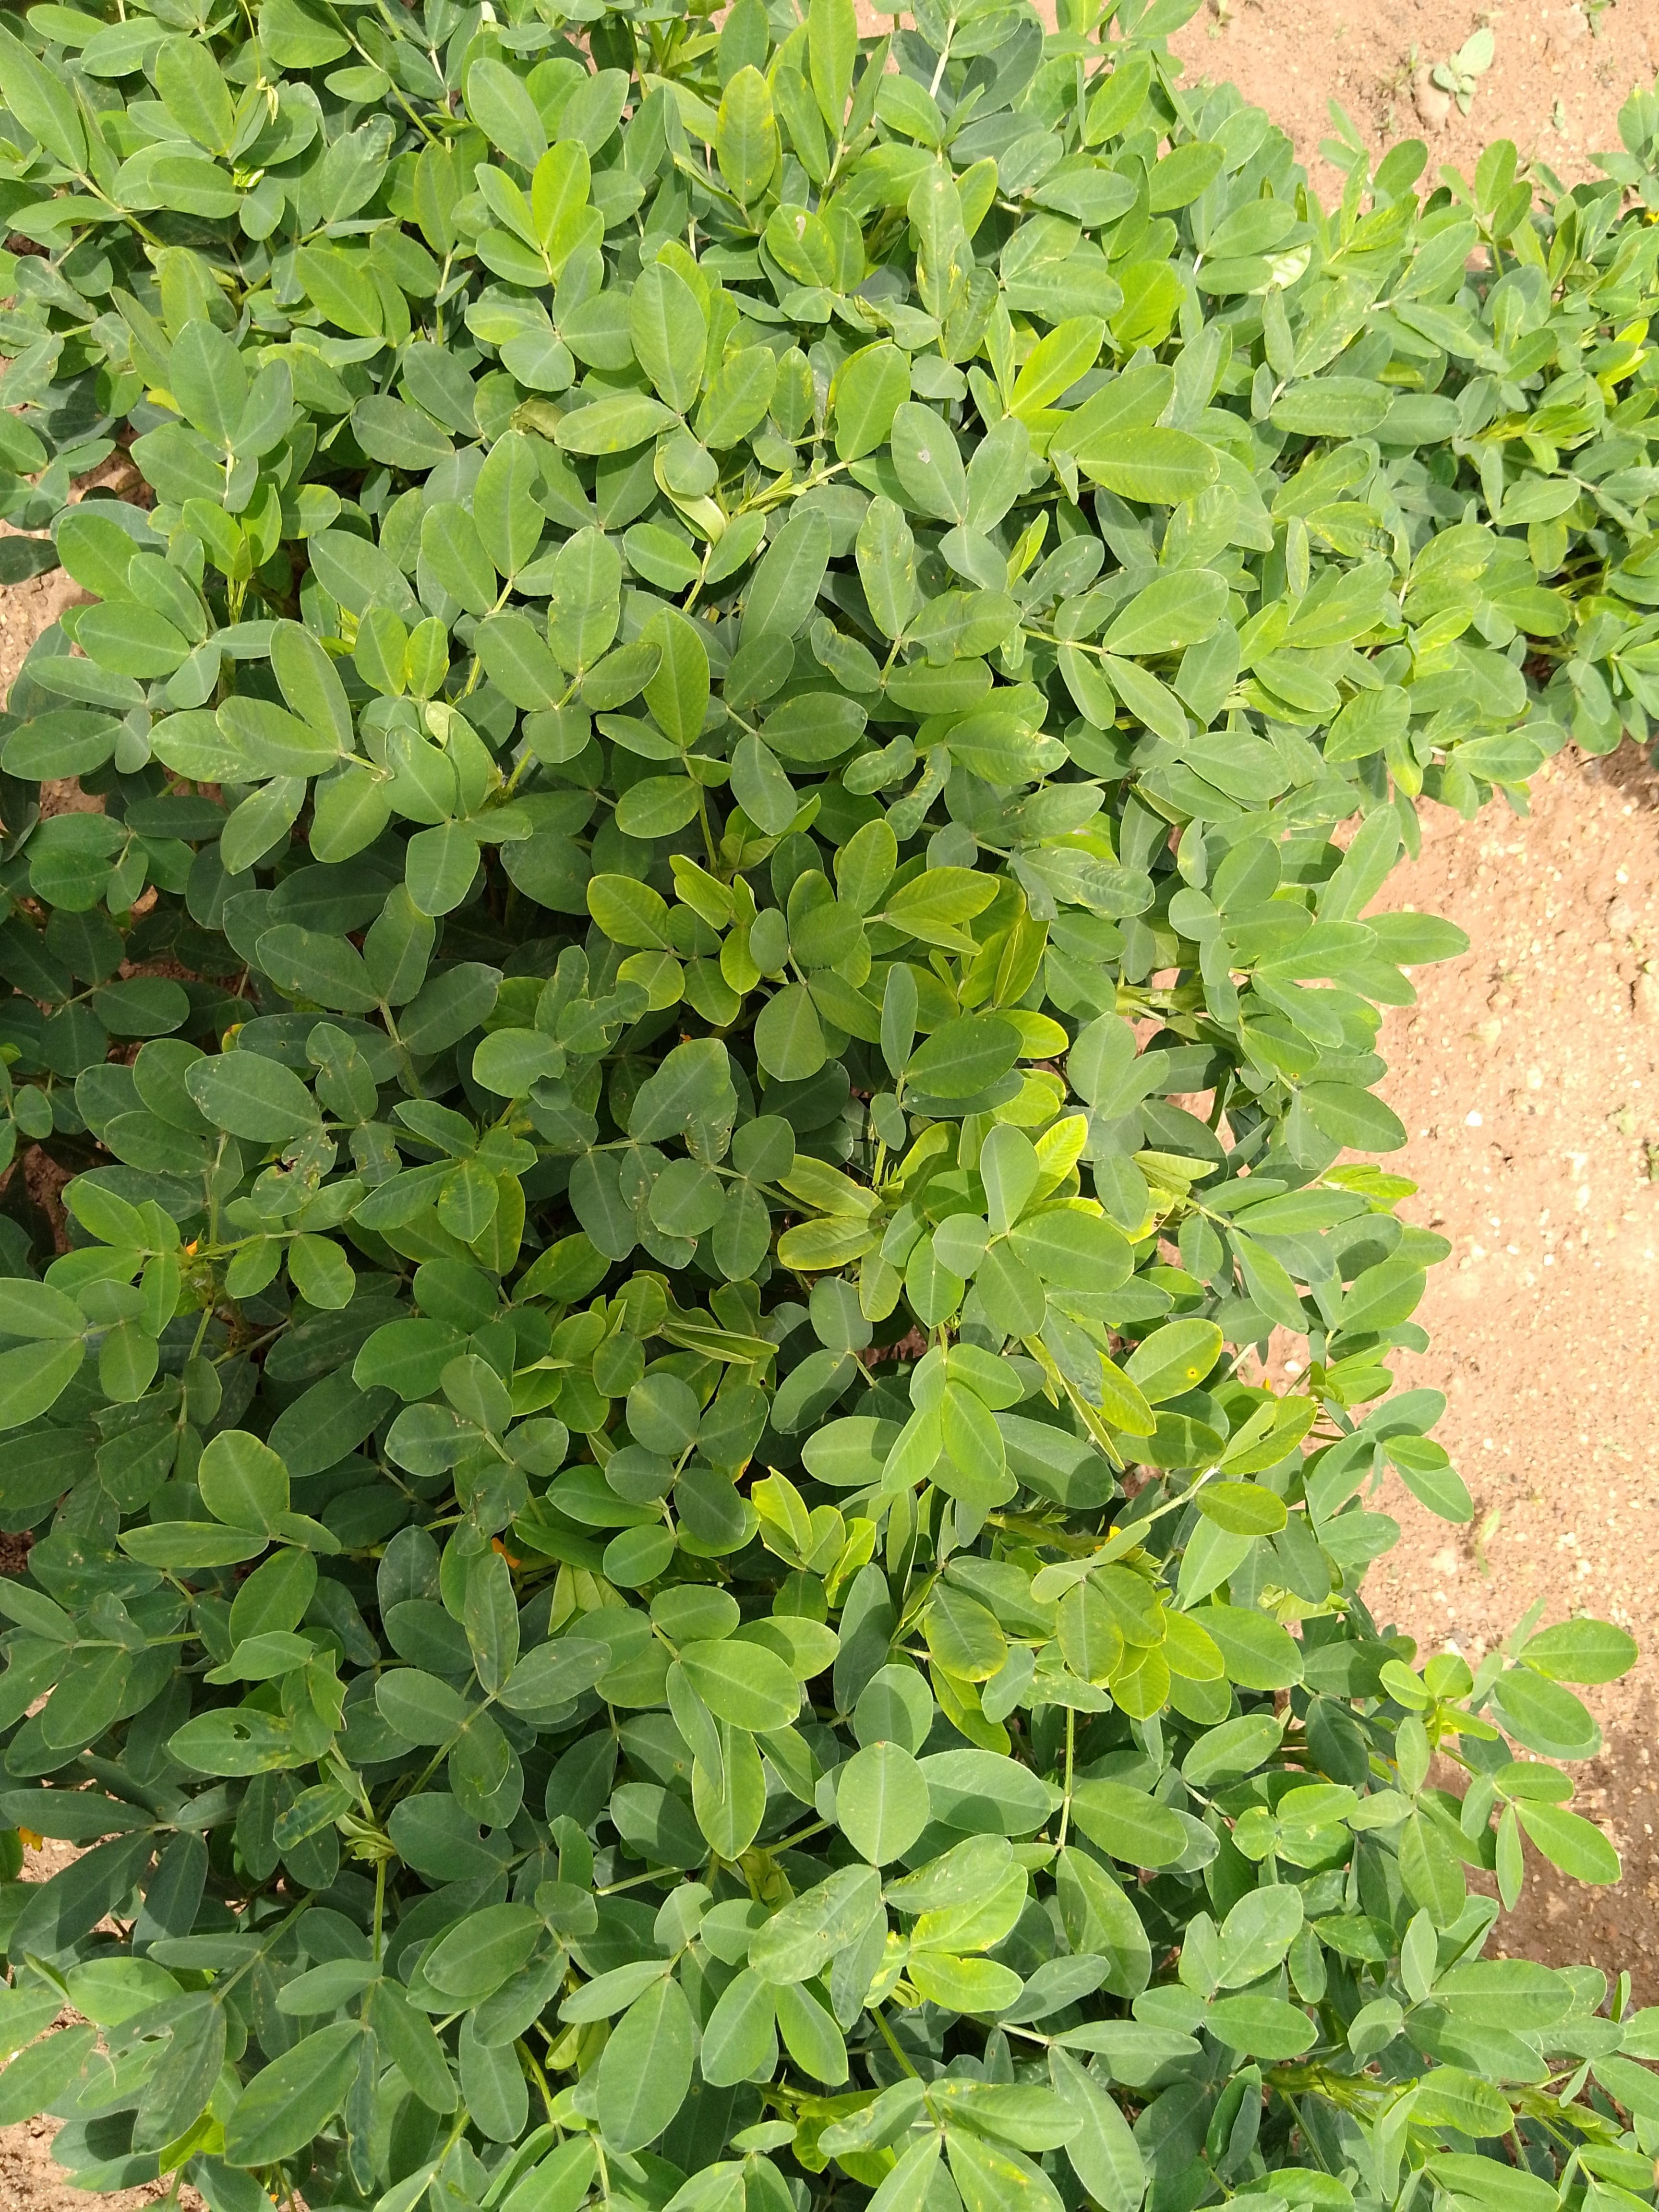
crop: groundnut
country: Malawi
